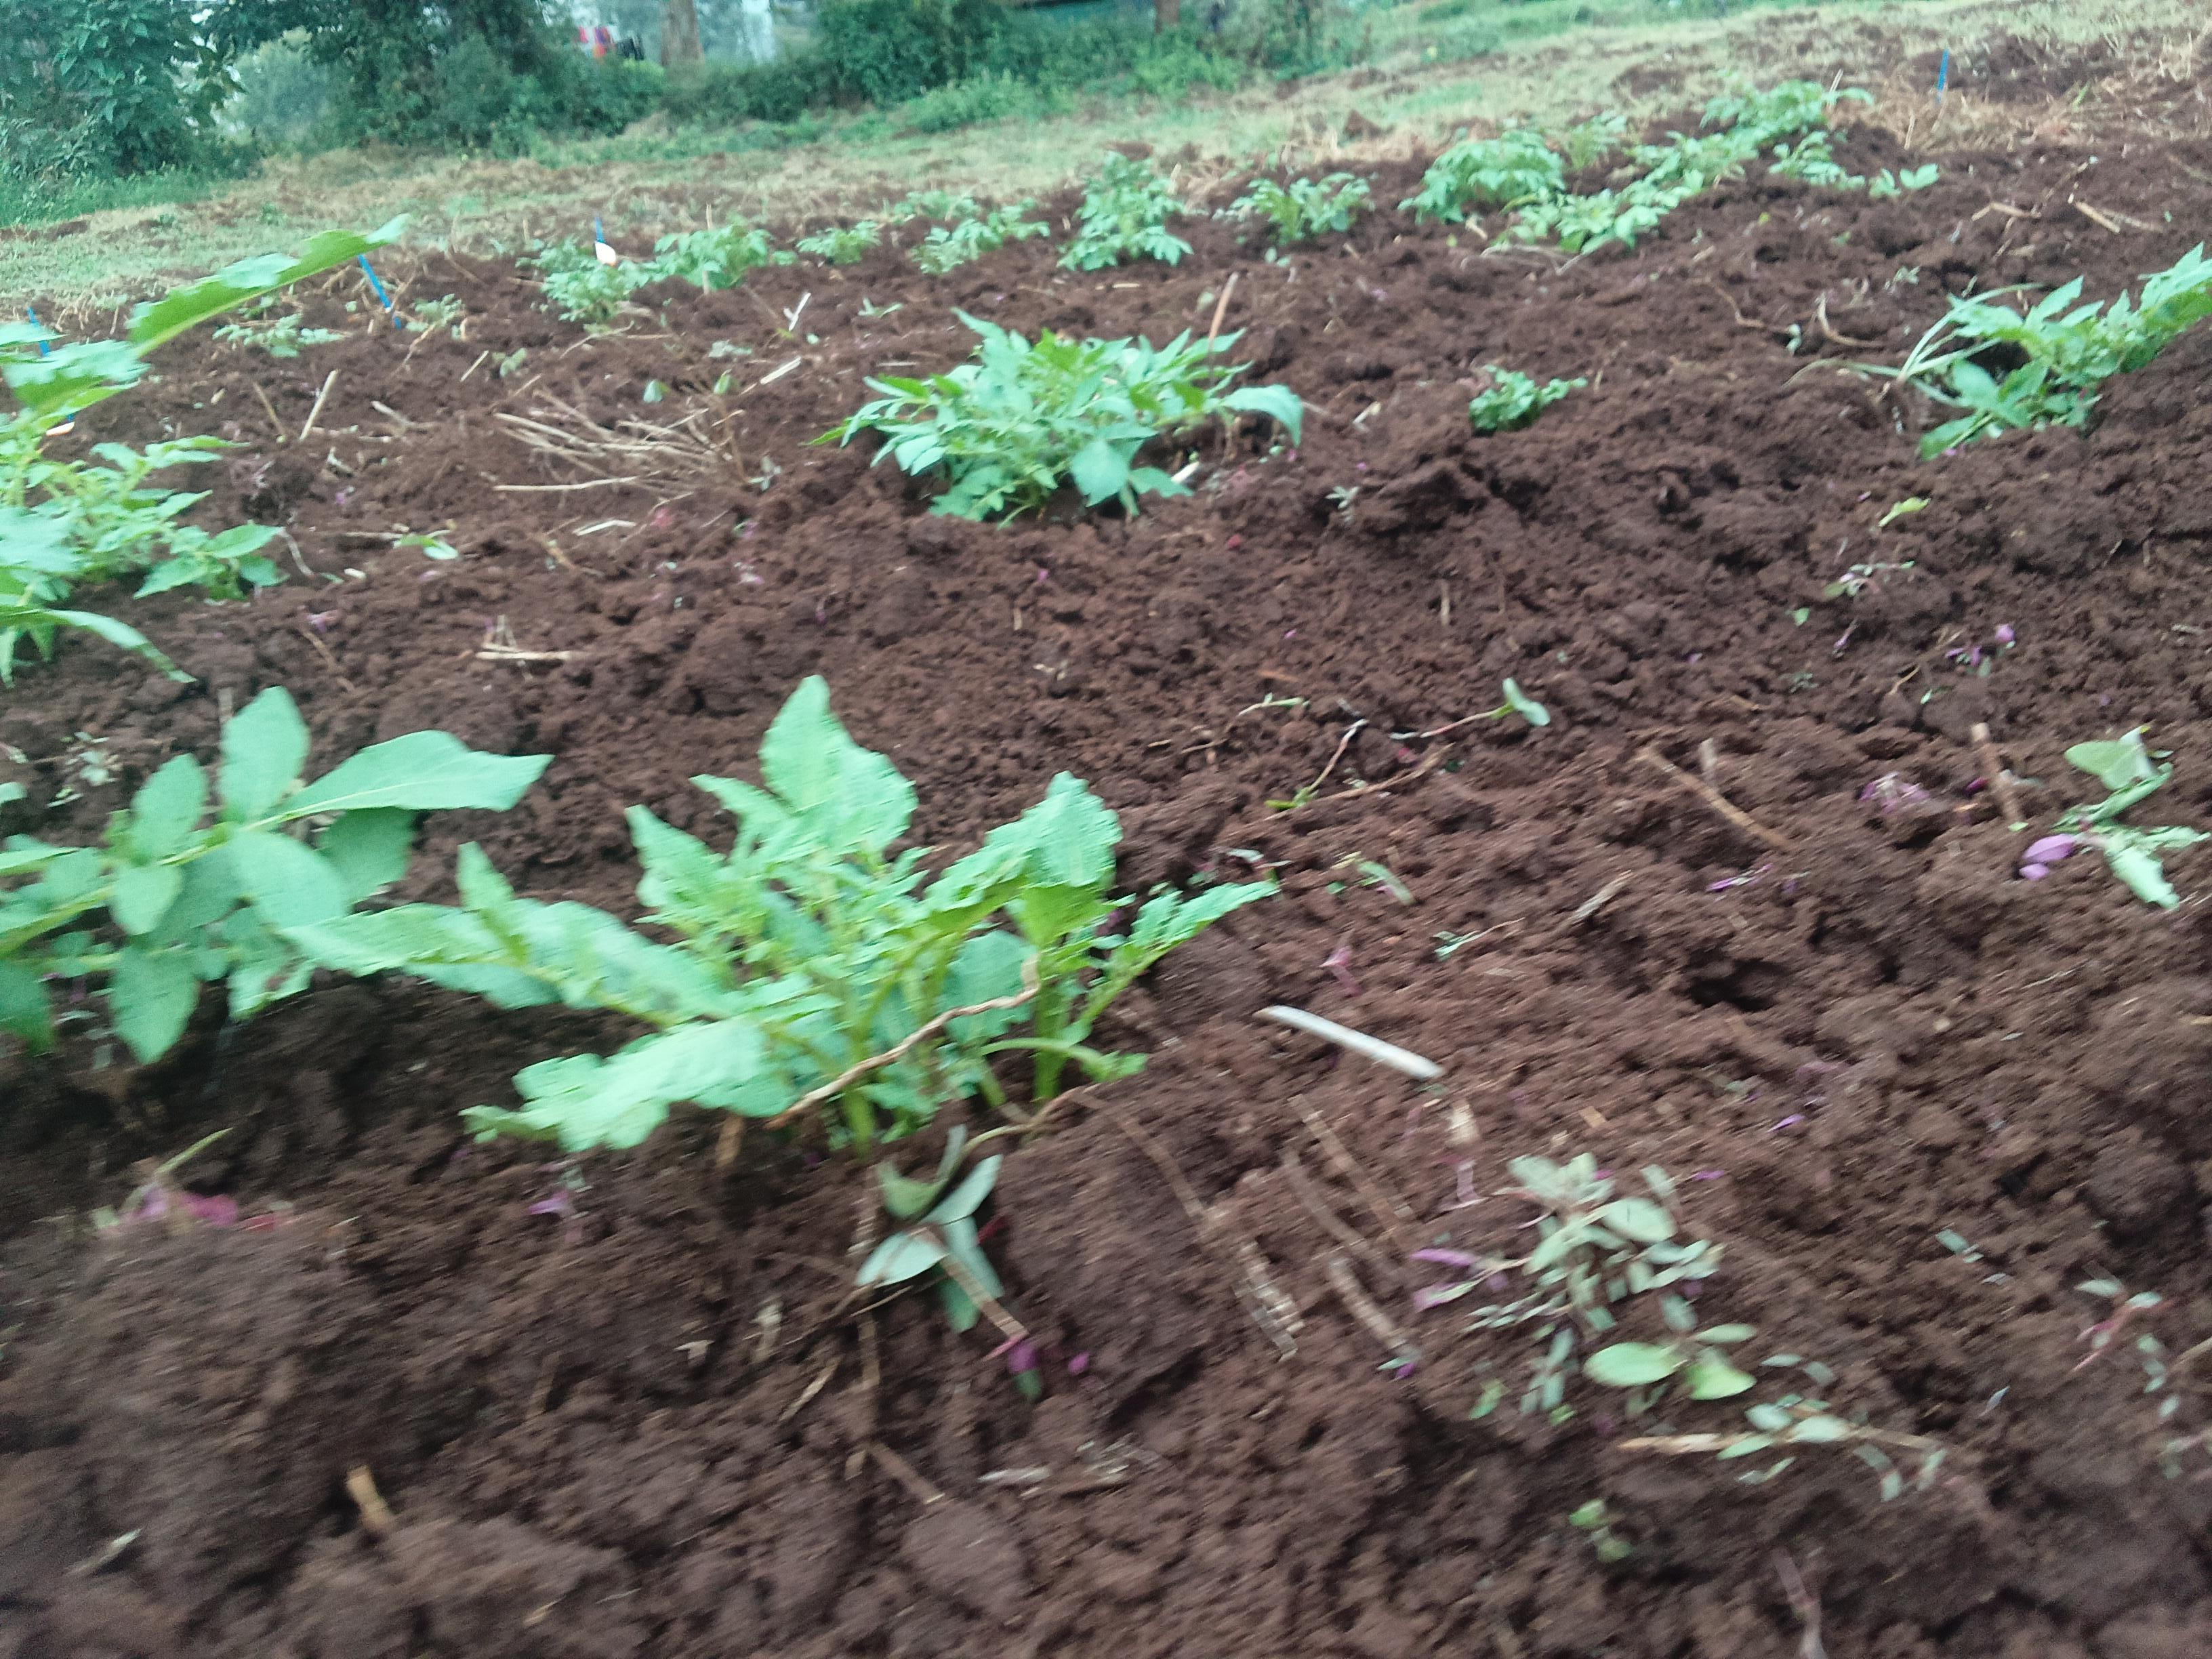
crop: potato
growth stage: sprouting emergence
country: Kenya
